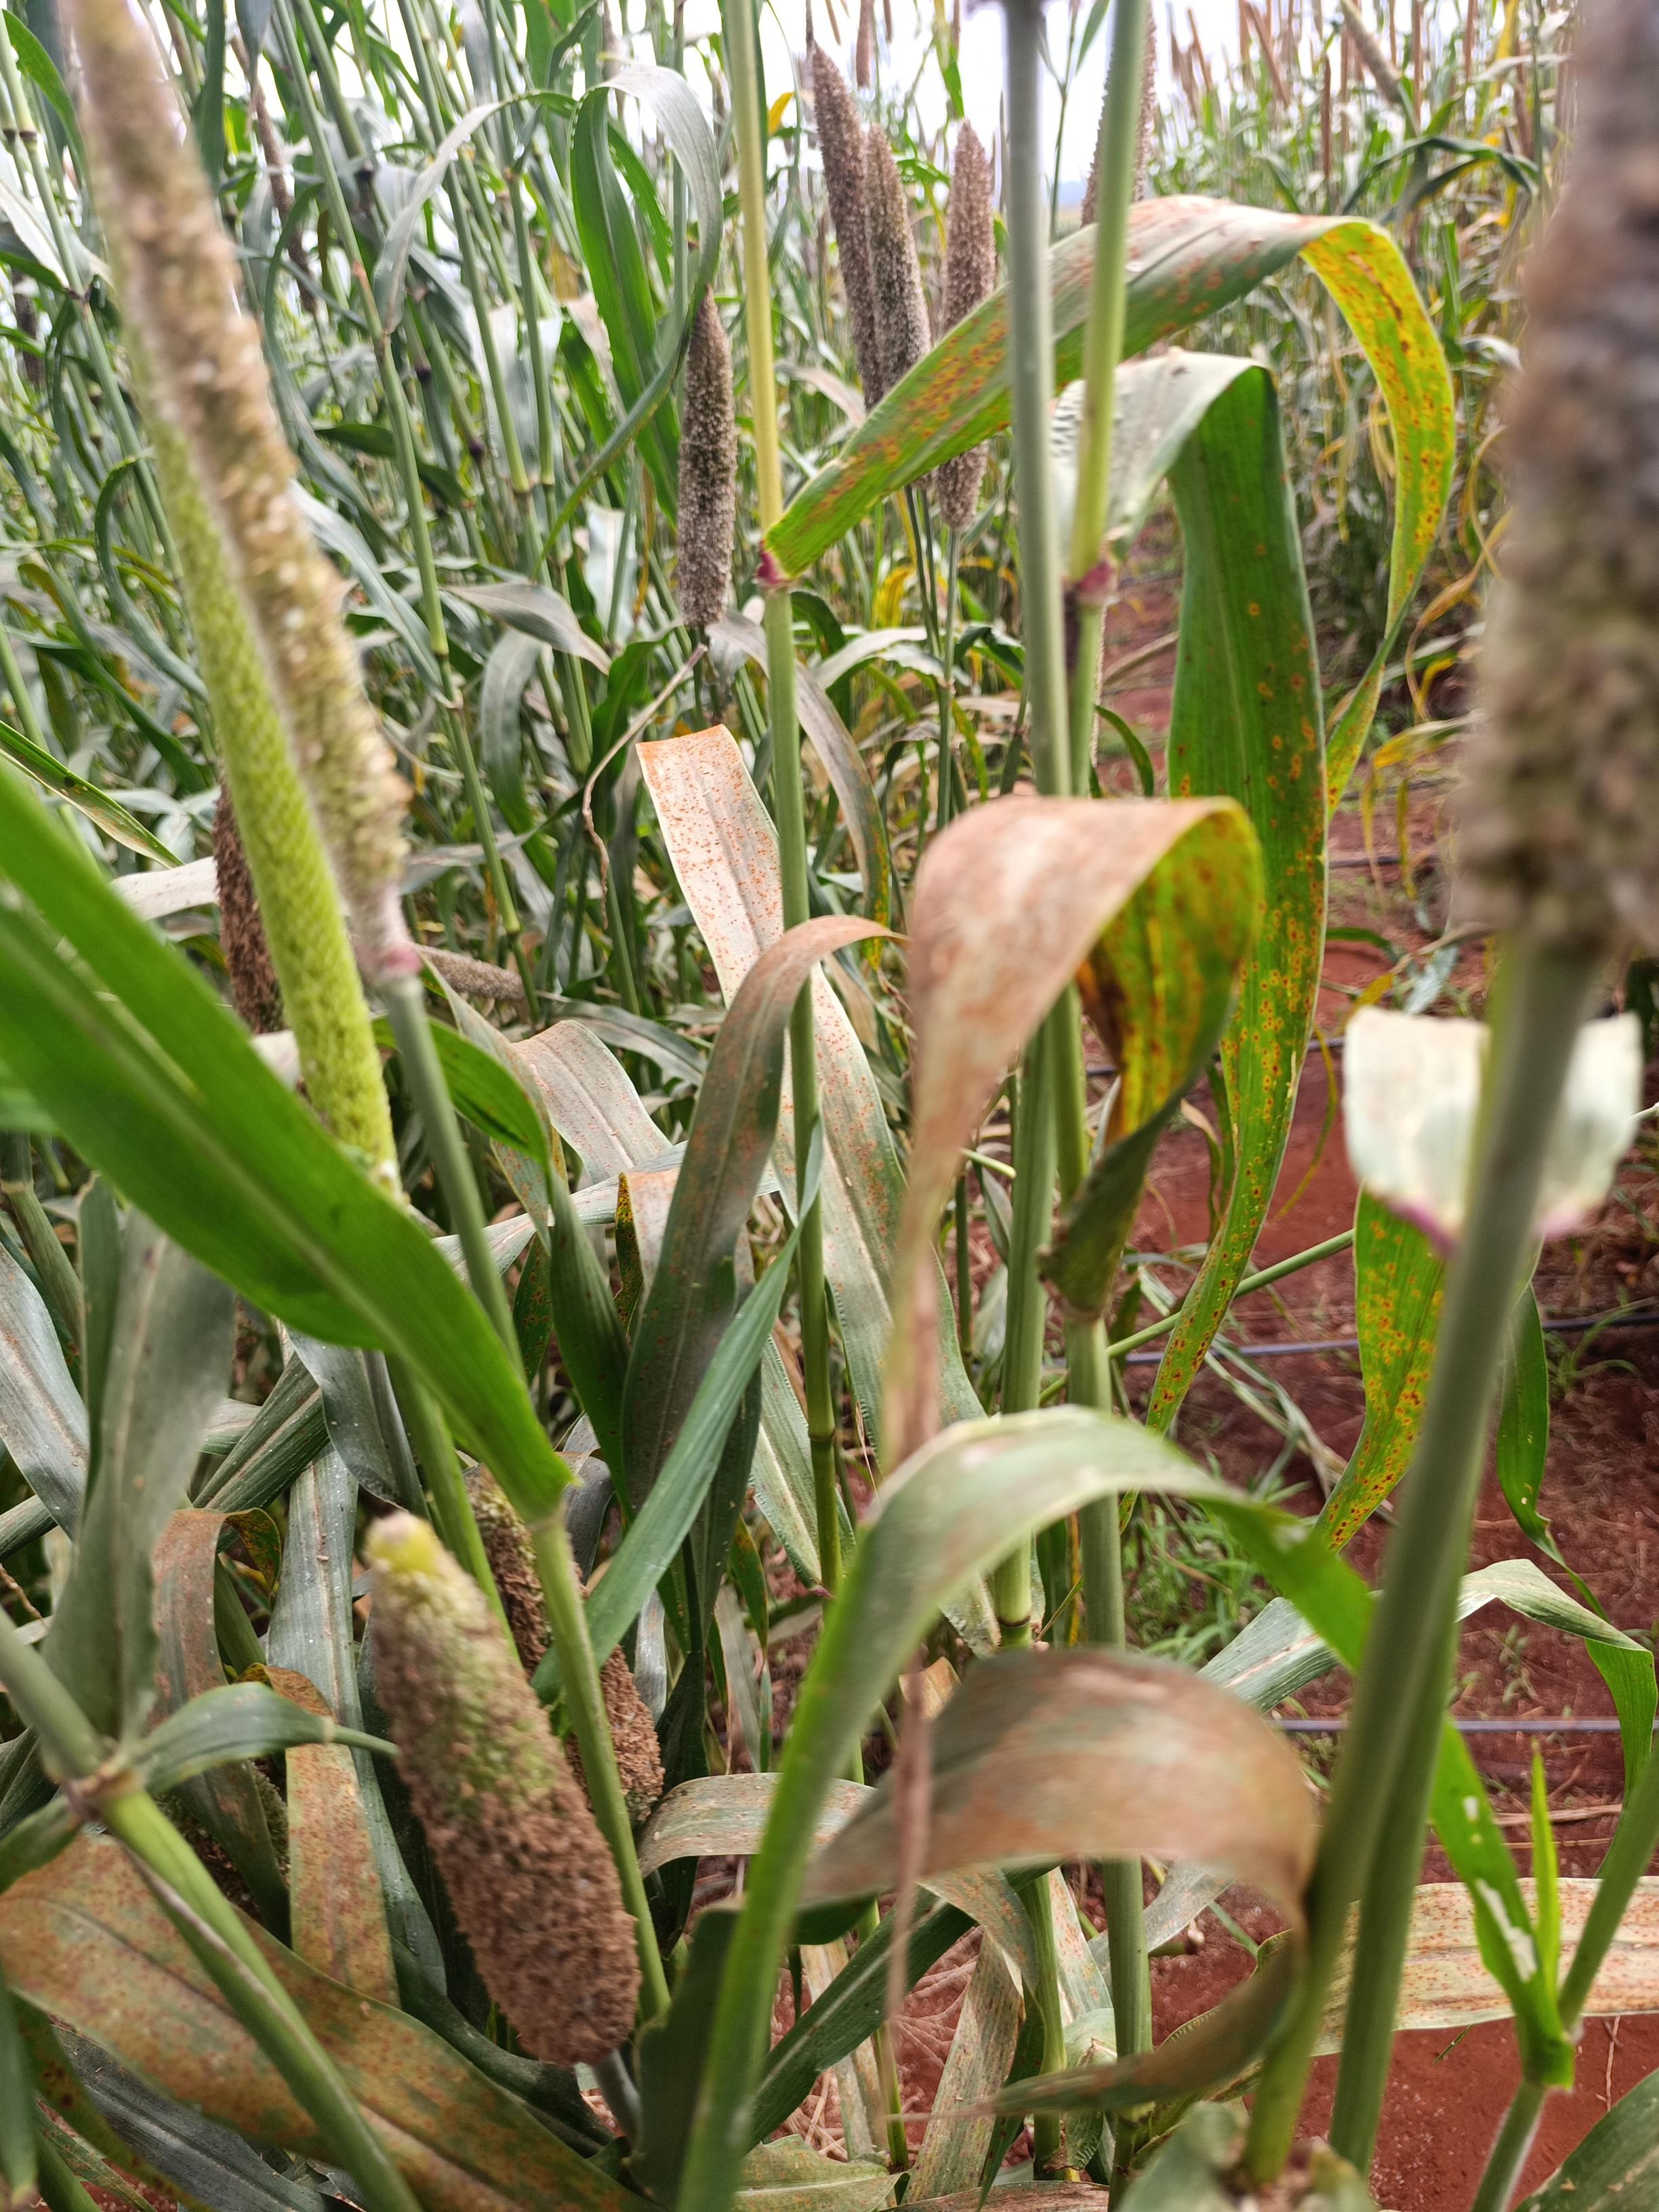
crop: pearl millet
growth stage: filling grain
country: Kenya
